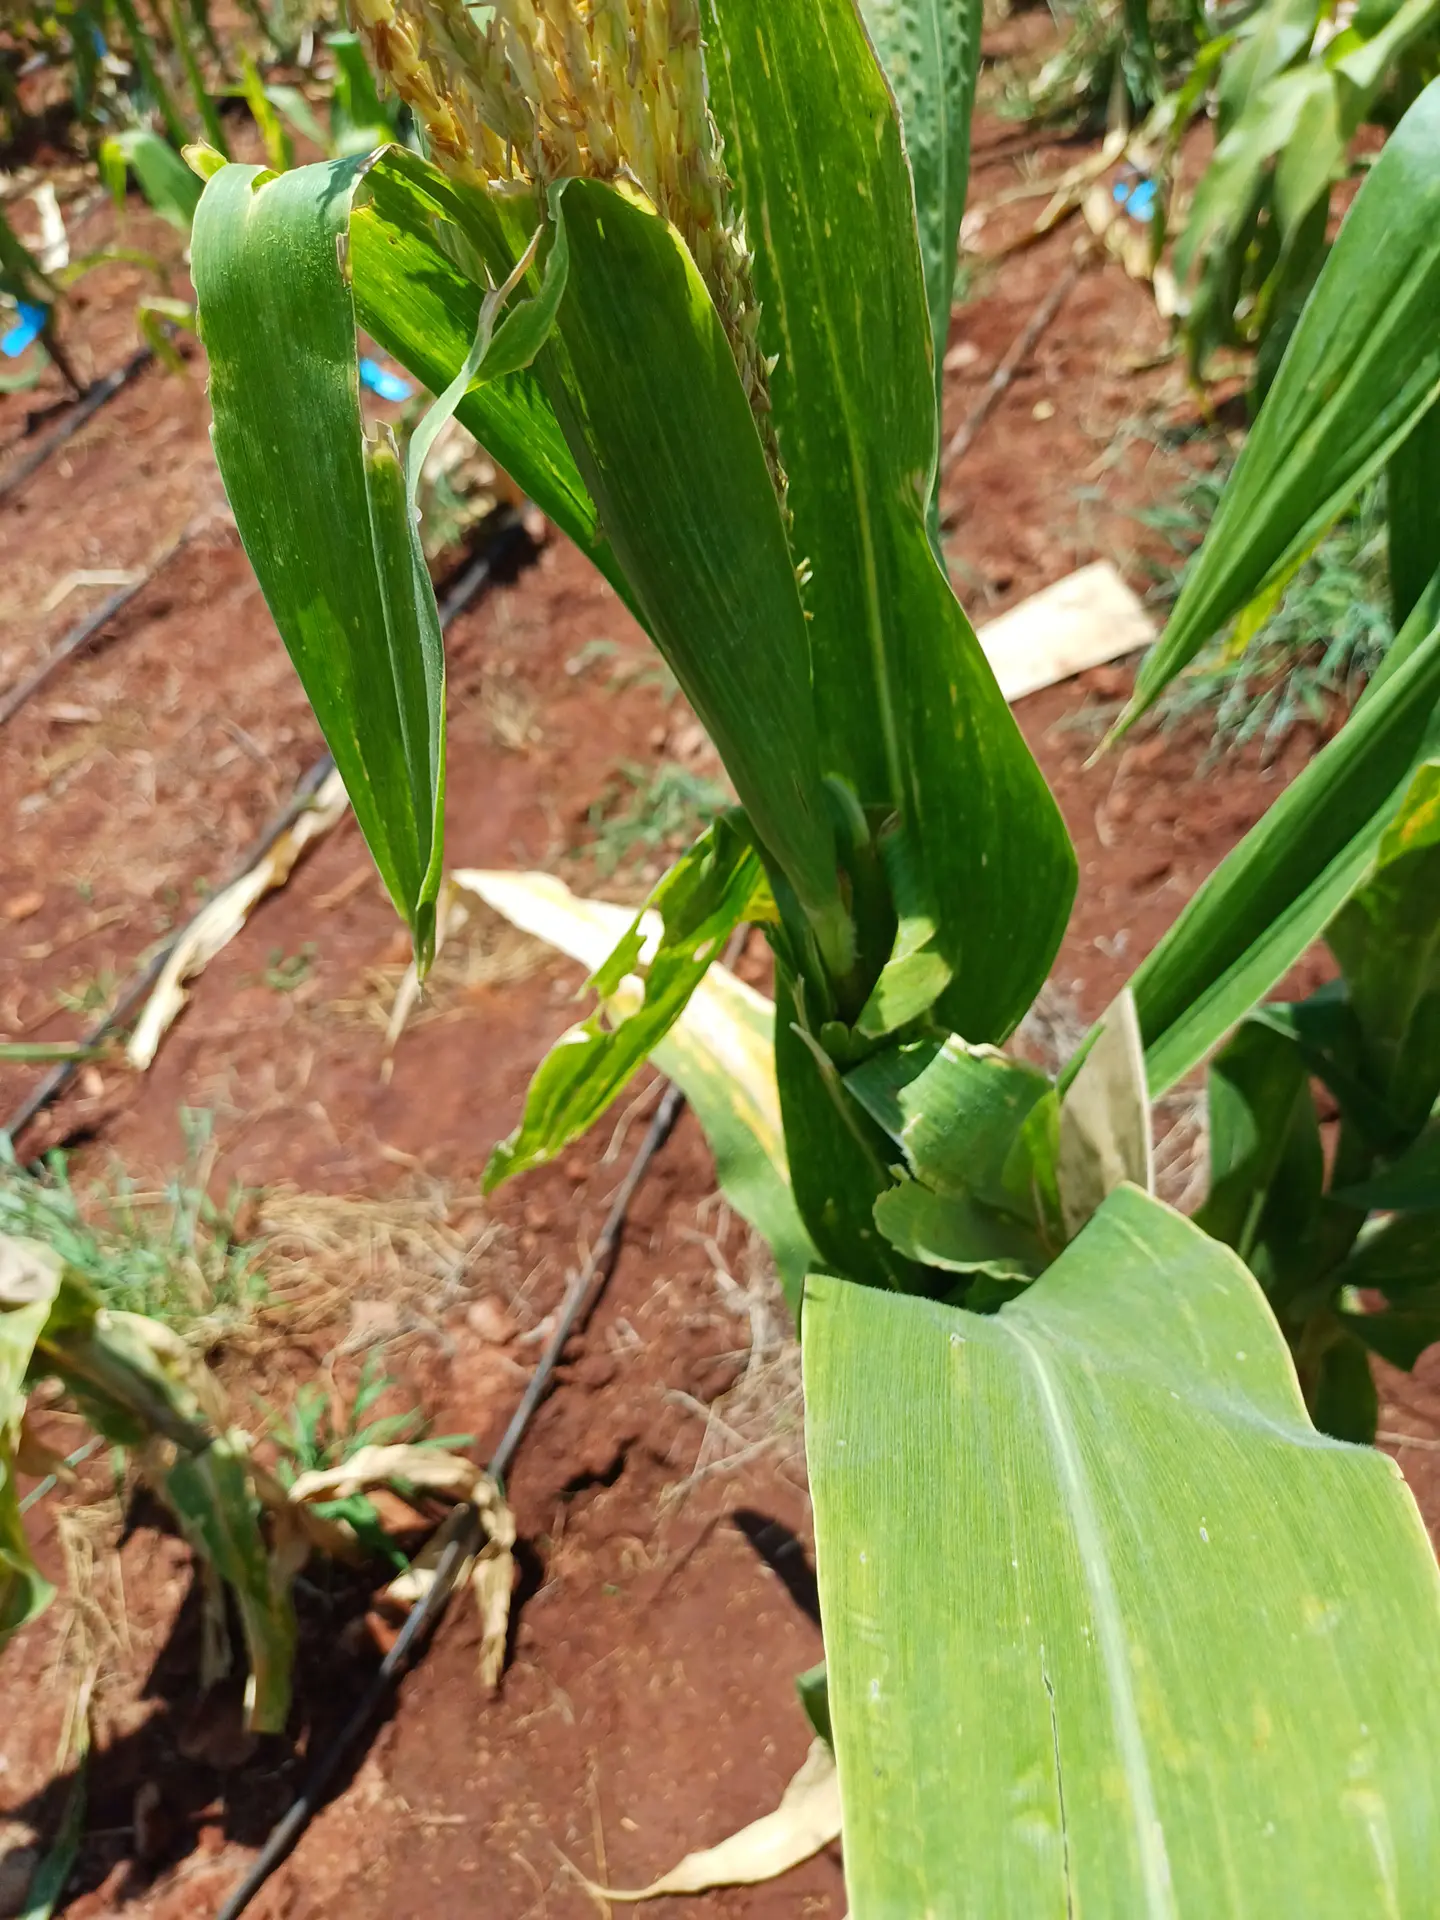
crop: maize
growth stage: flowering
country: Kenya
